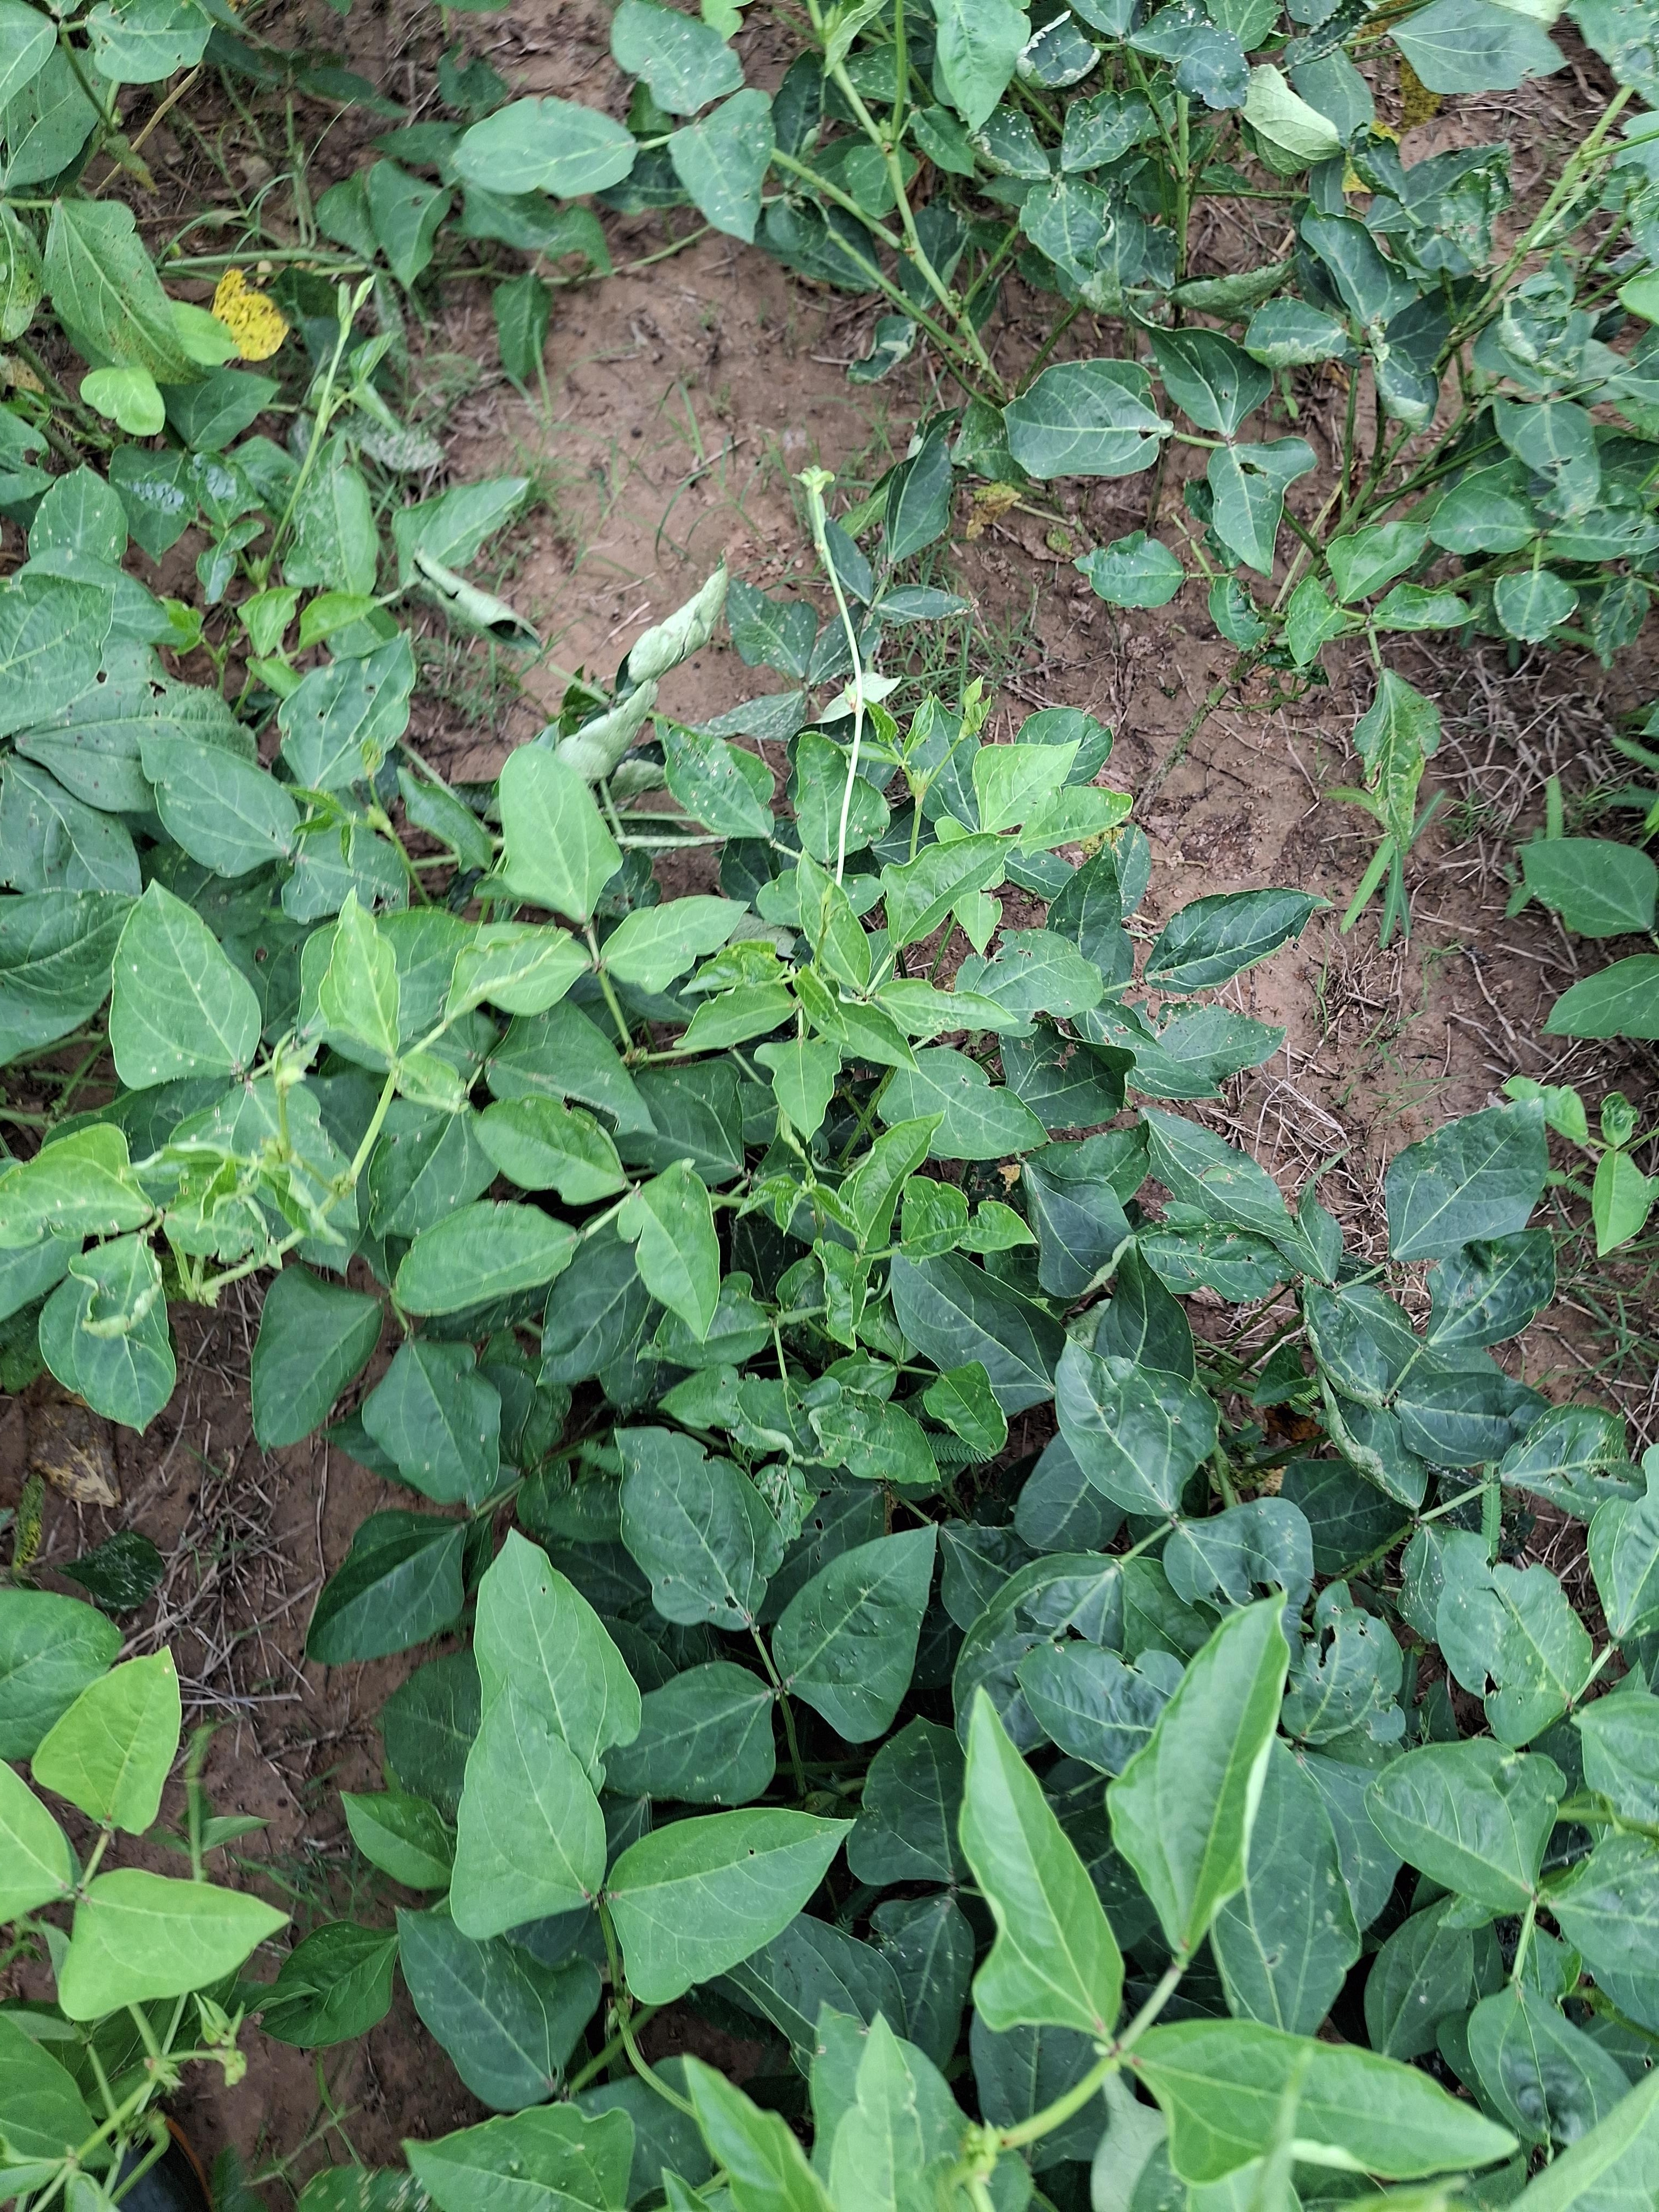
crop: cowpea
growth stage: flowering
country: Nigeria
